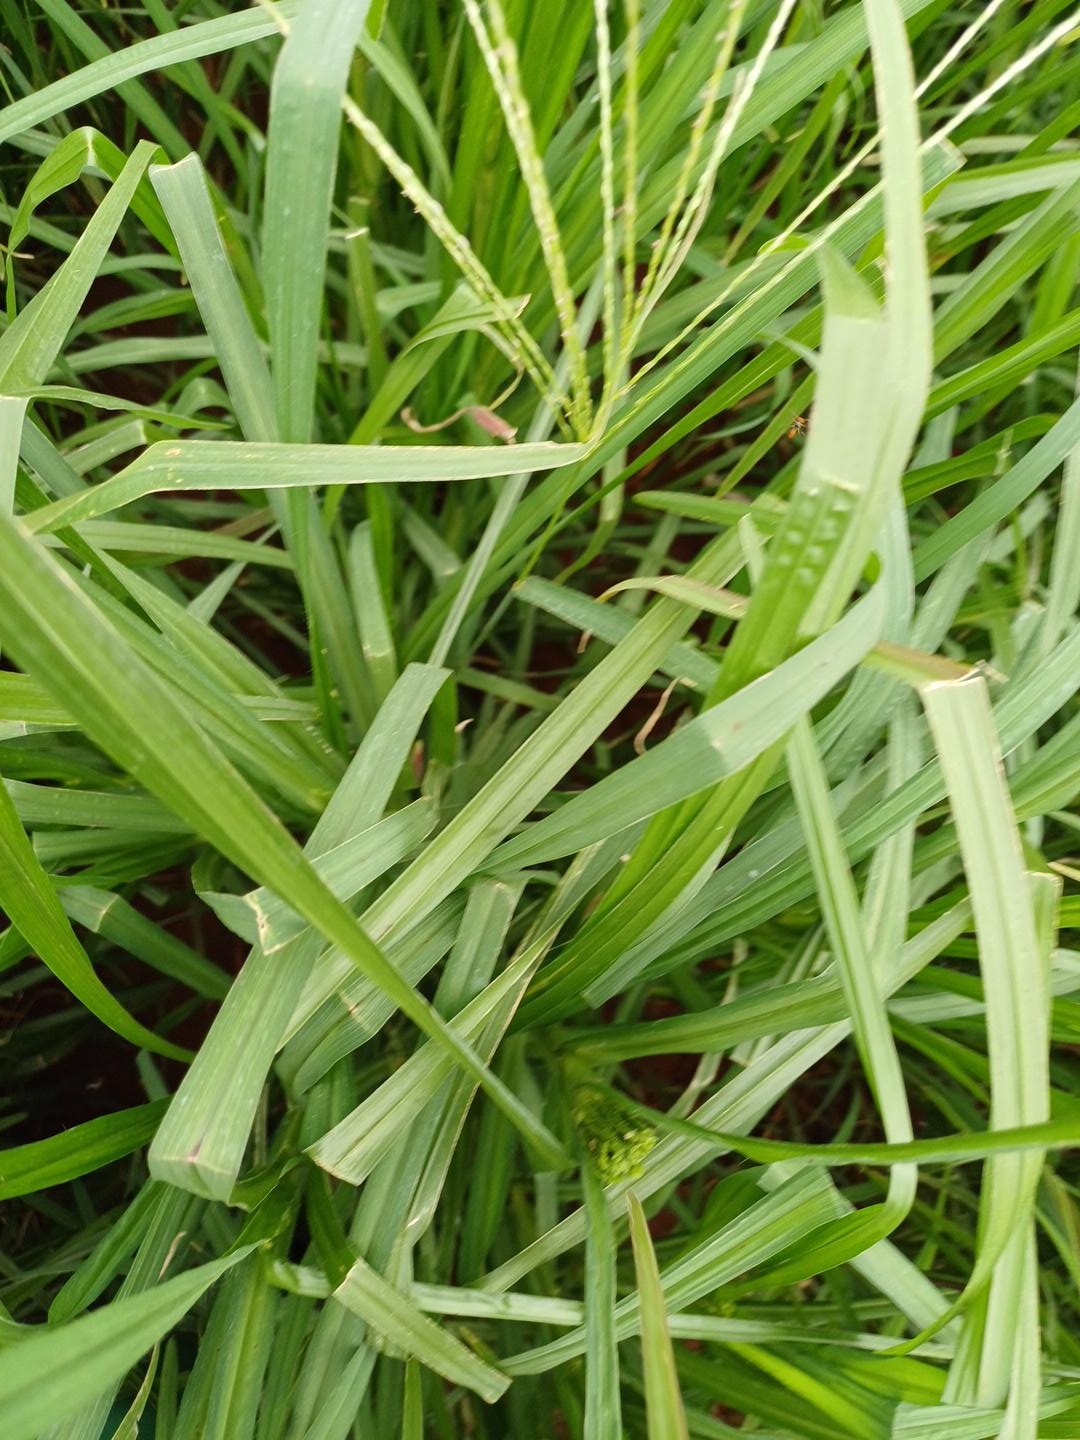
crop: finger millet
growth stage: heading tuber
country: Kenya
